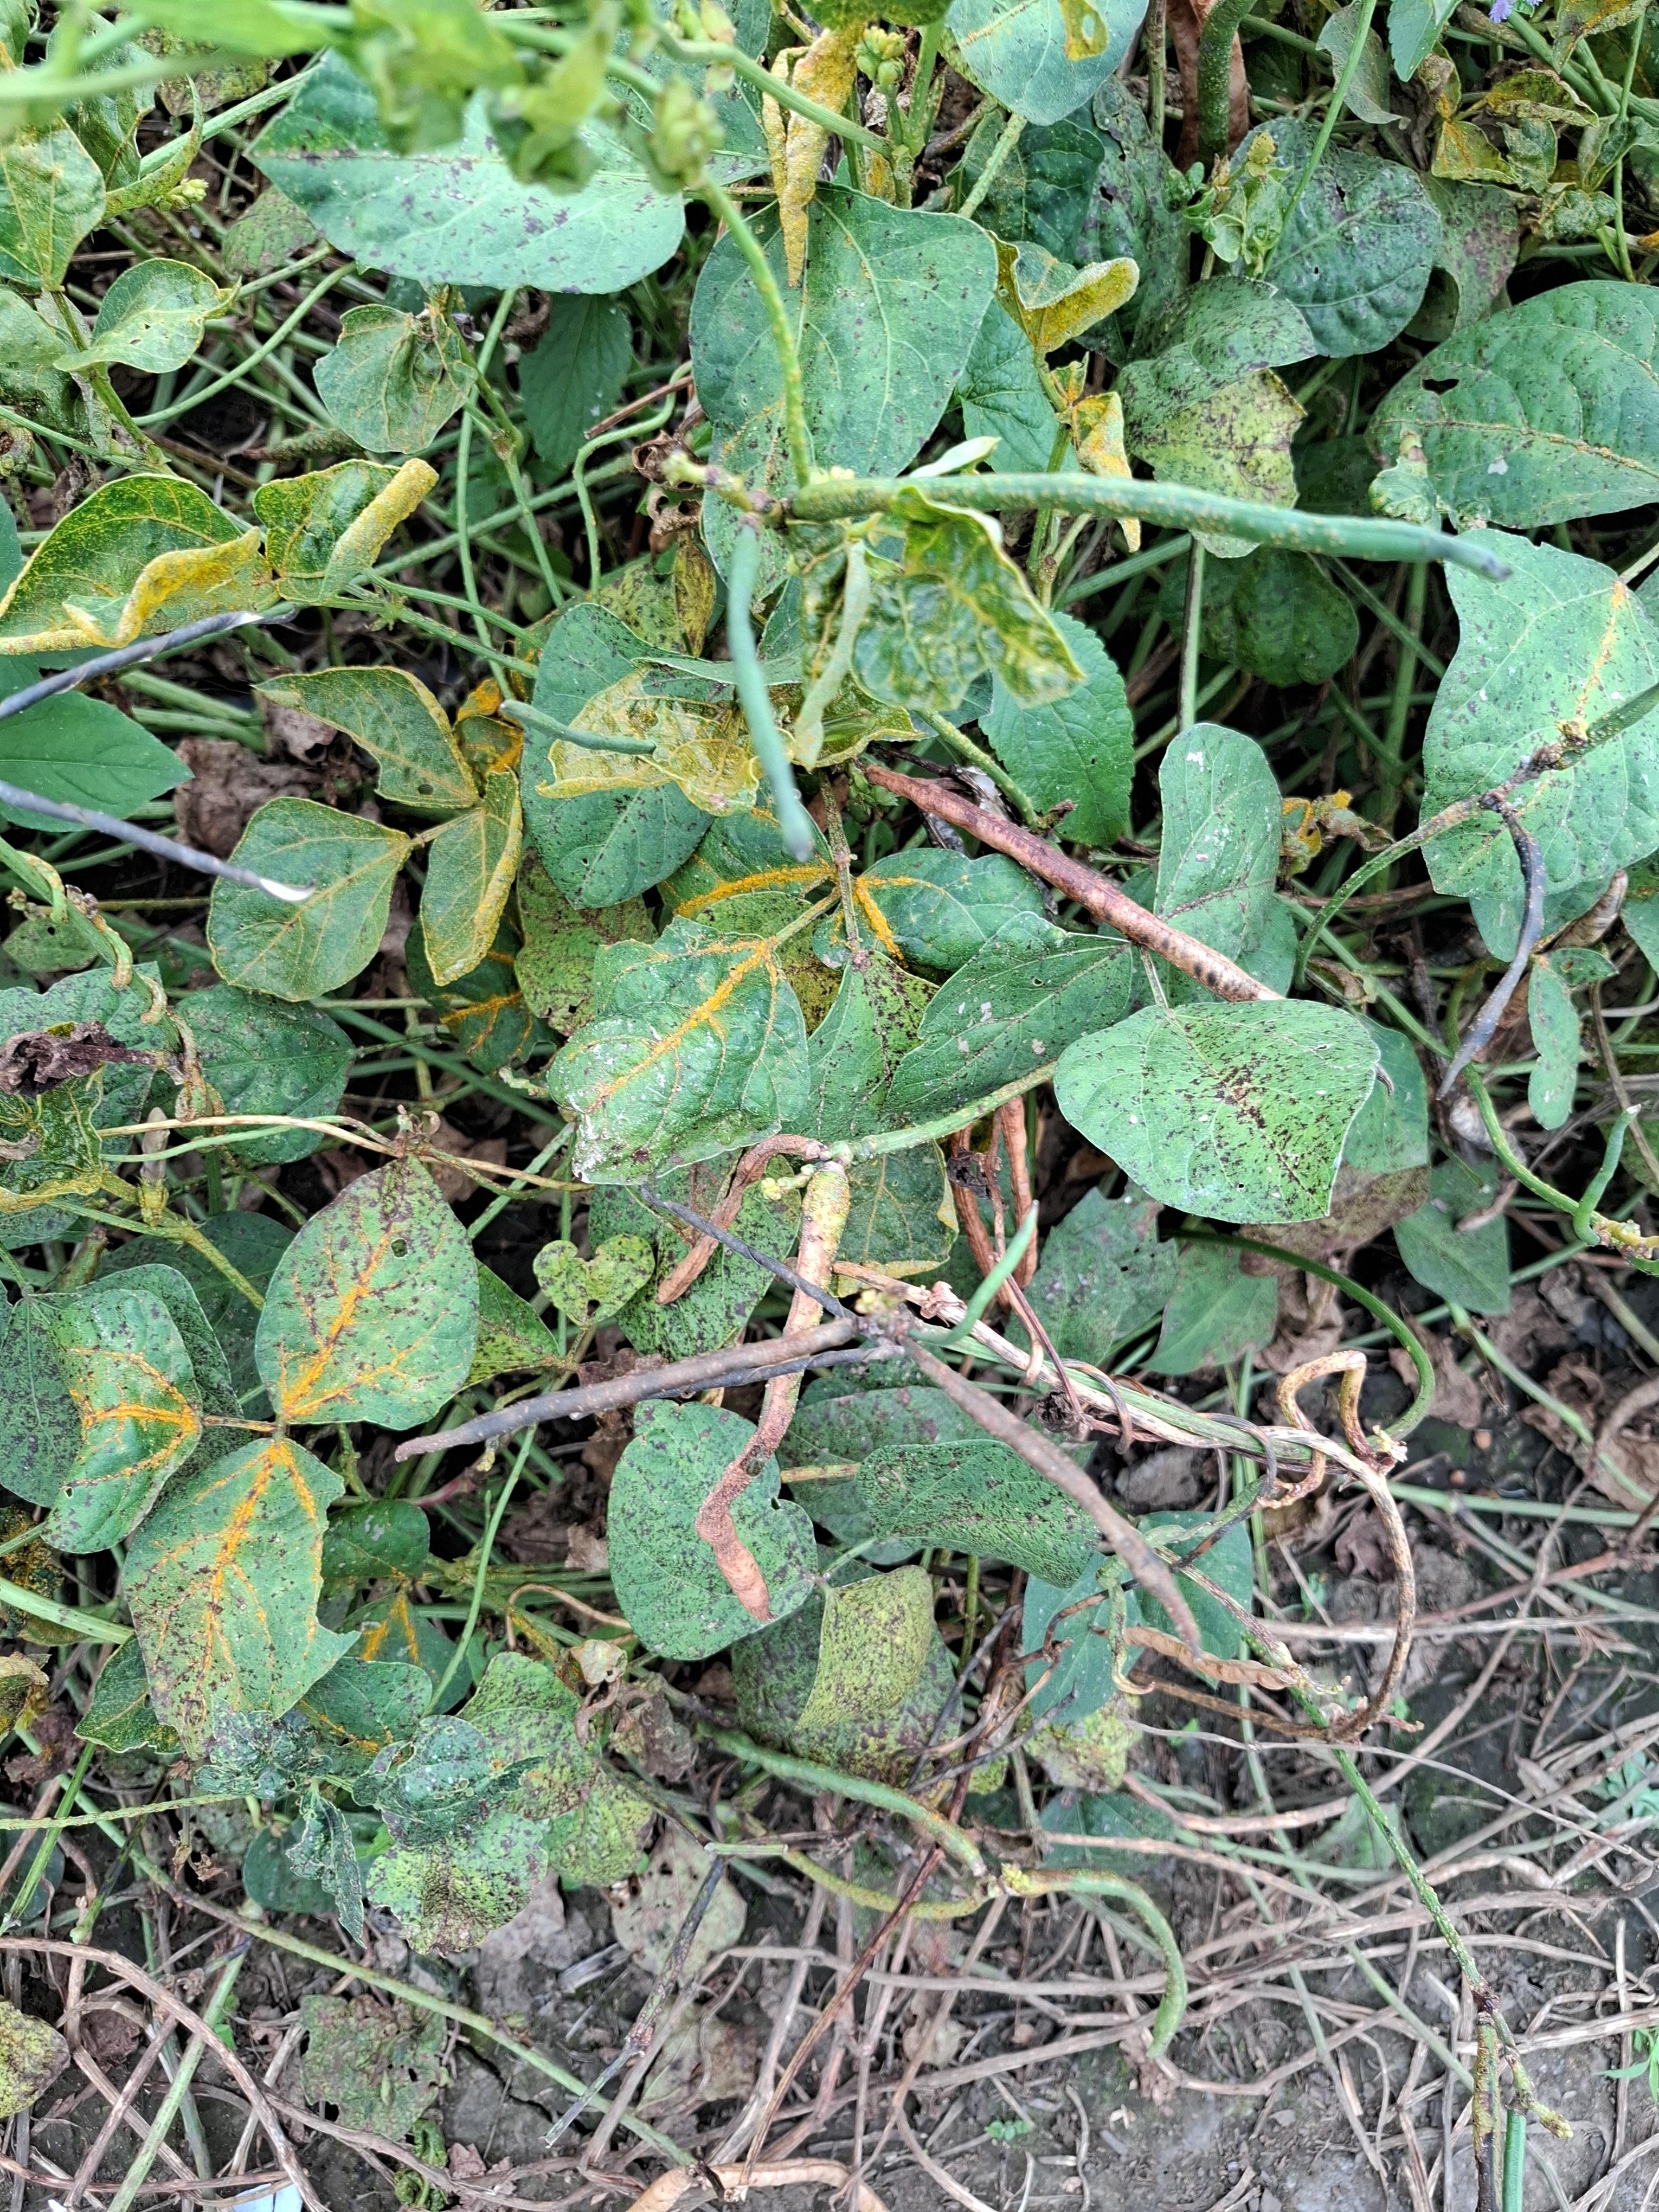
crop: cowpea
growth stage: development pod
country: Tanzania
